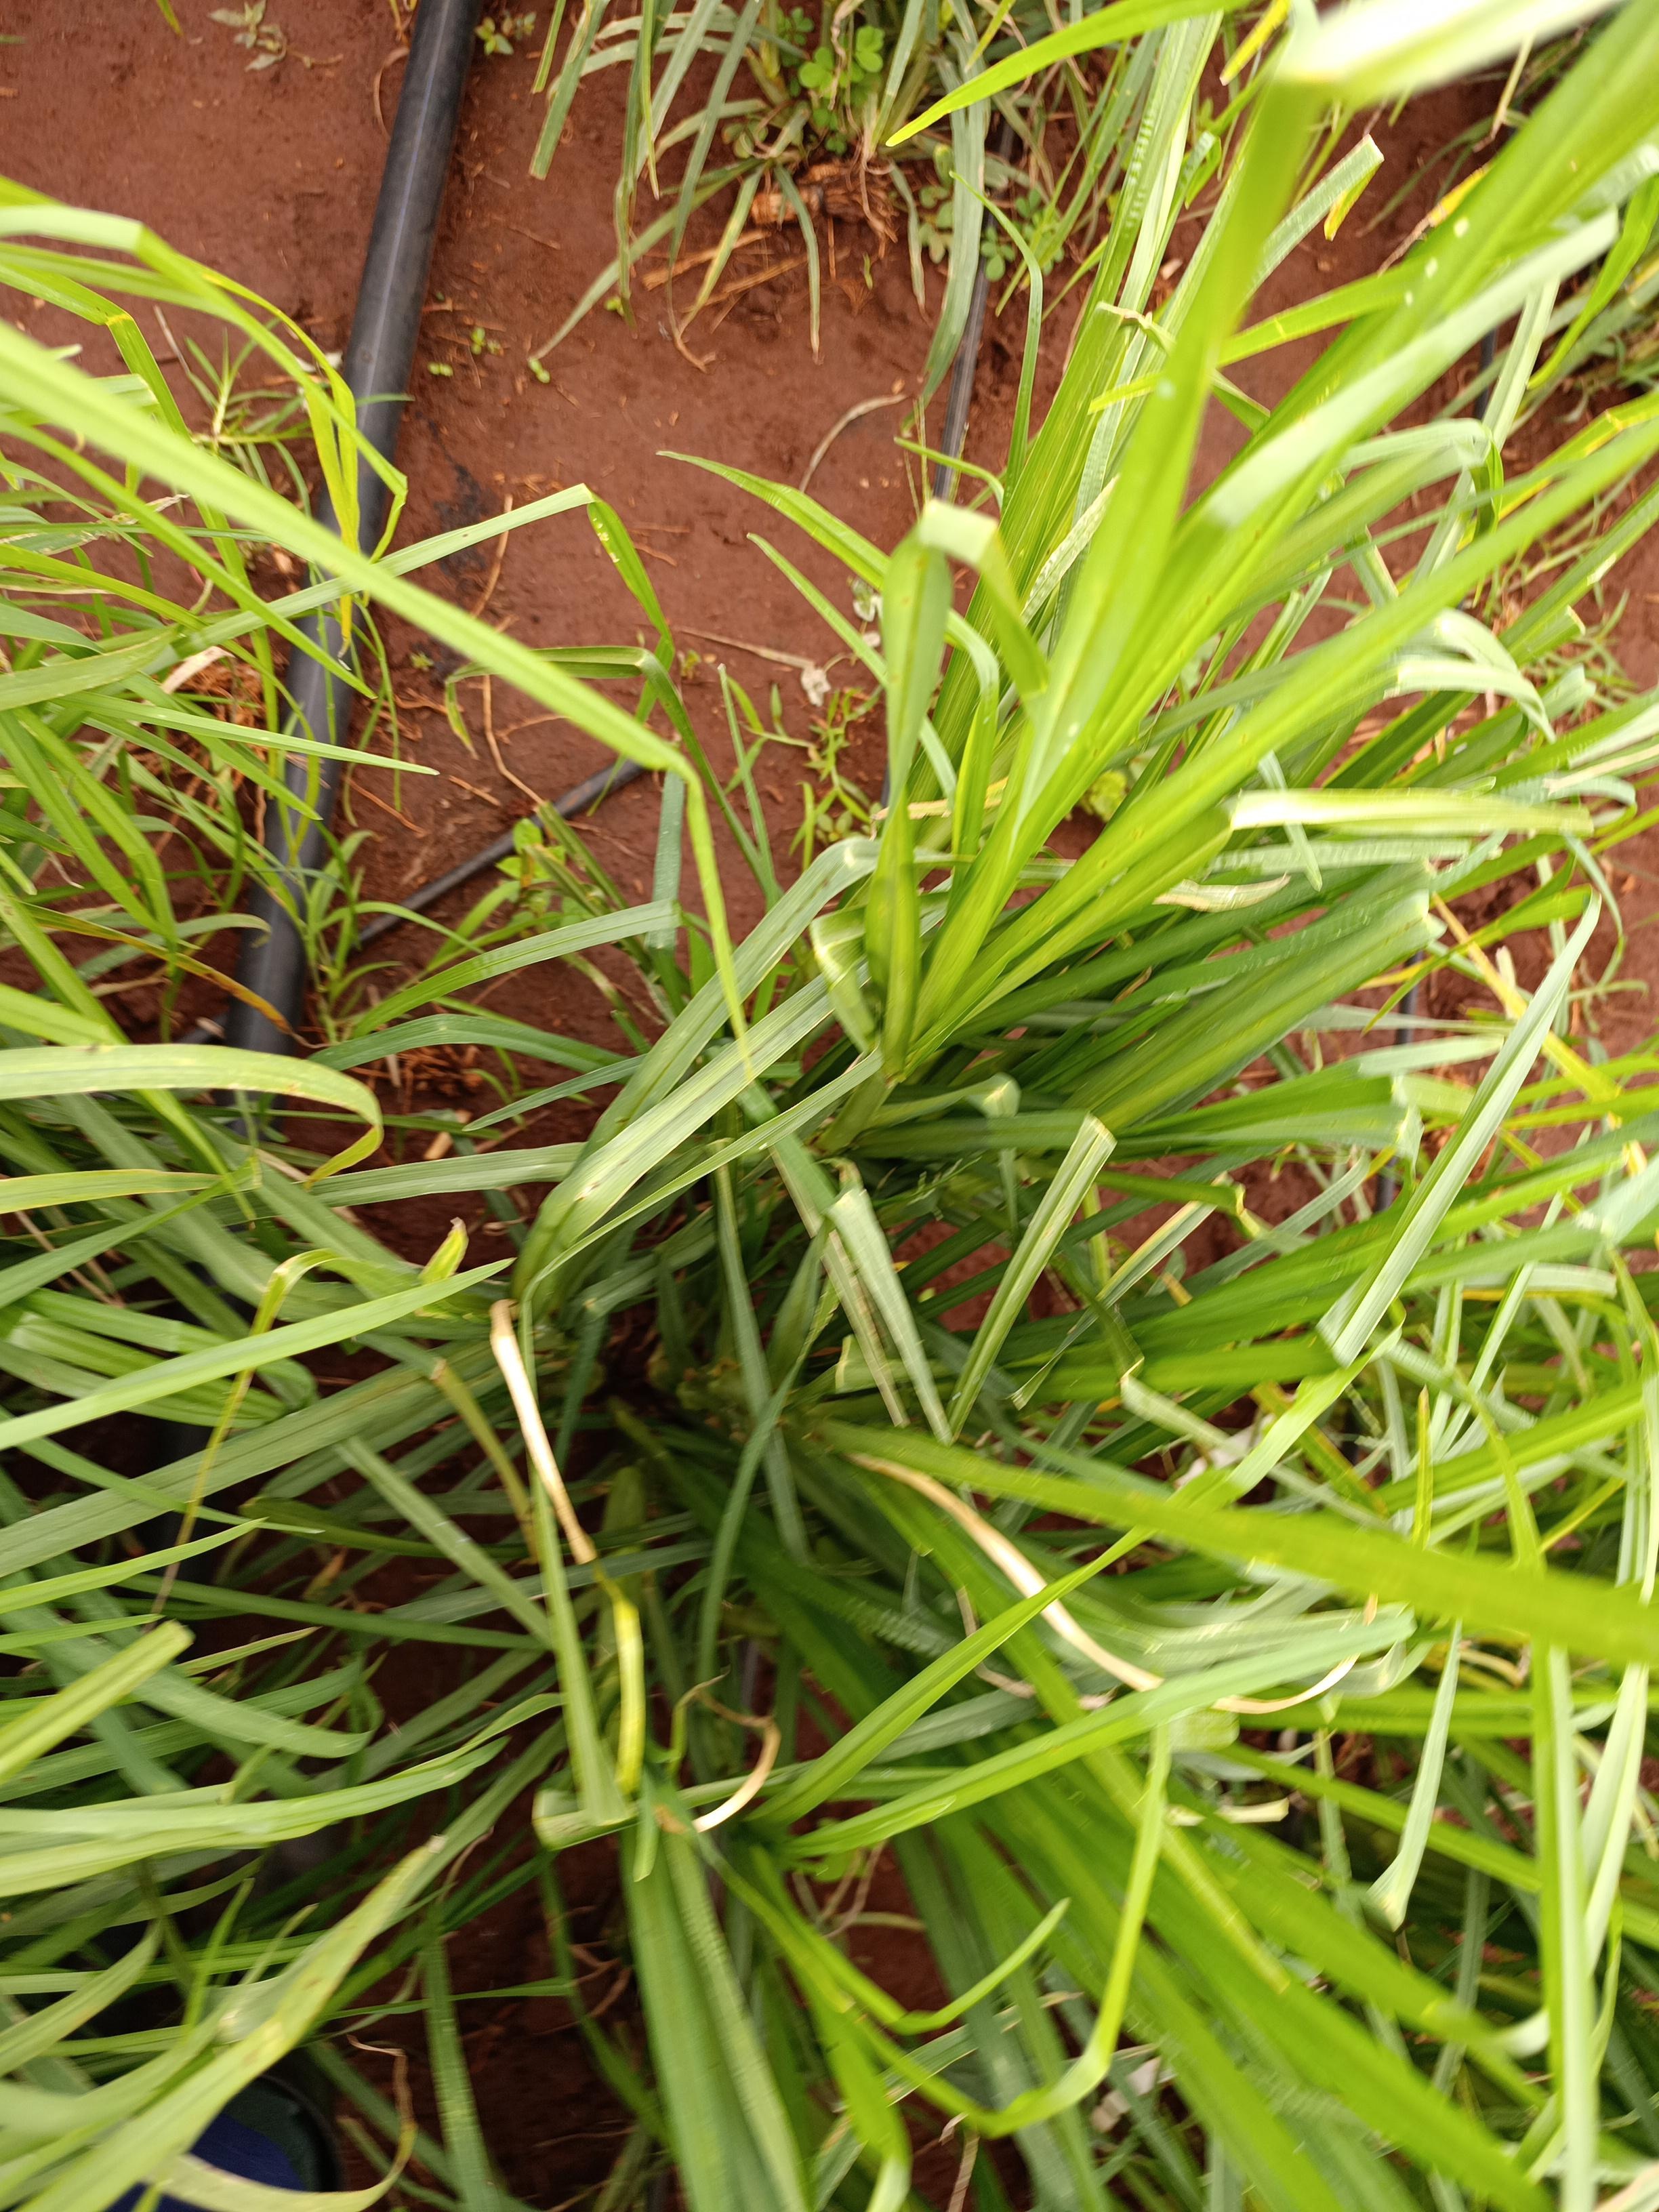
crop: finger millet
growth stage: heading tuber
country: Kenya
